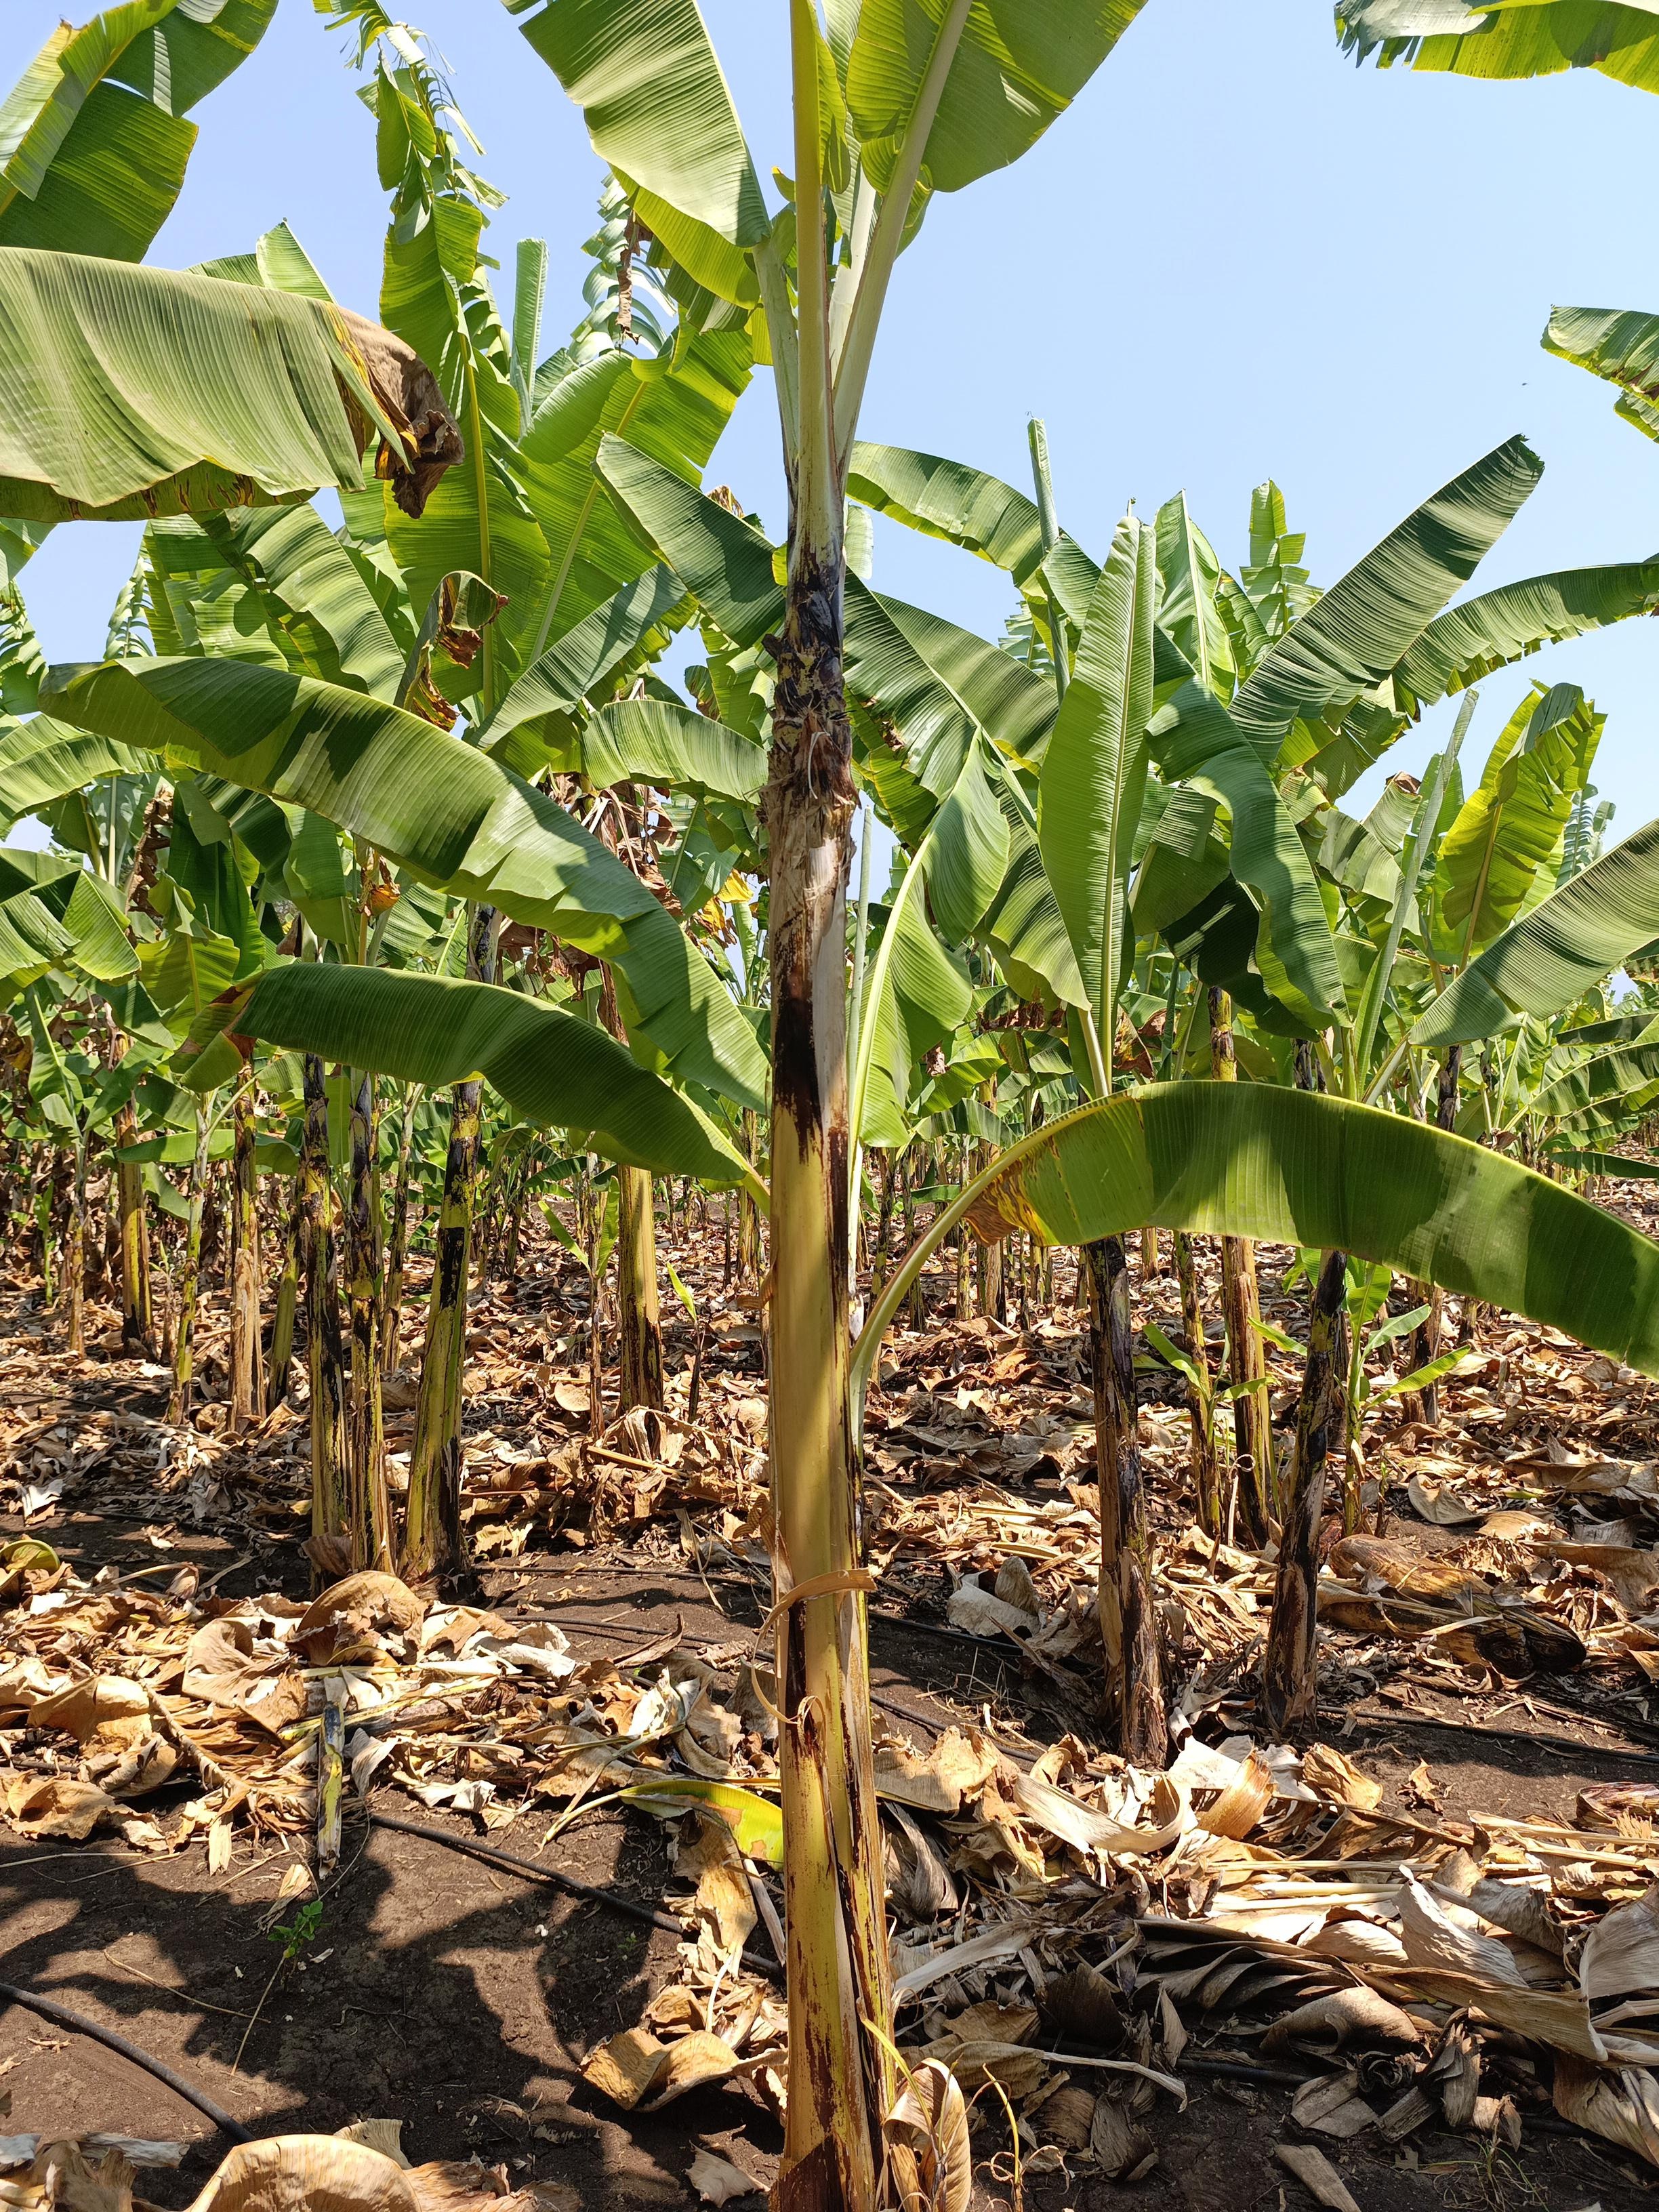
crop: banana
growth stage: vegetative
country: Tanzania
